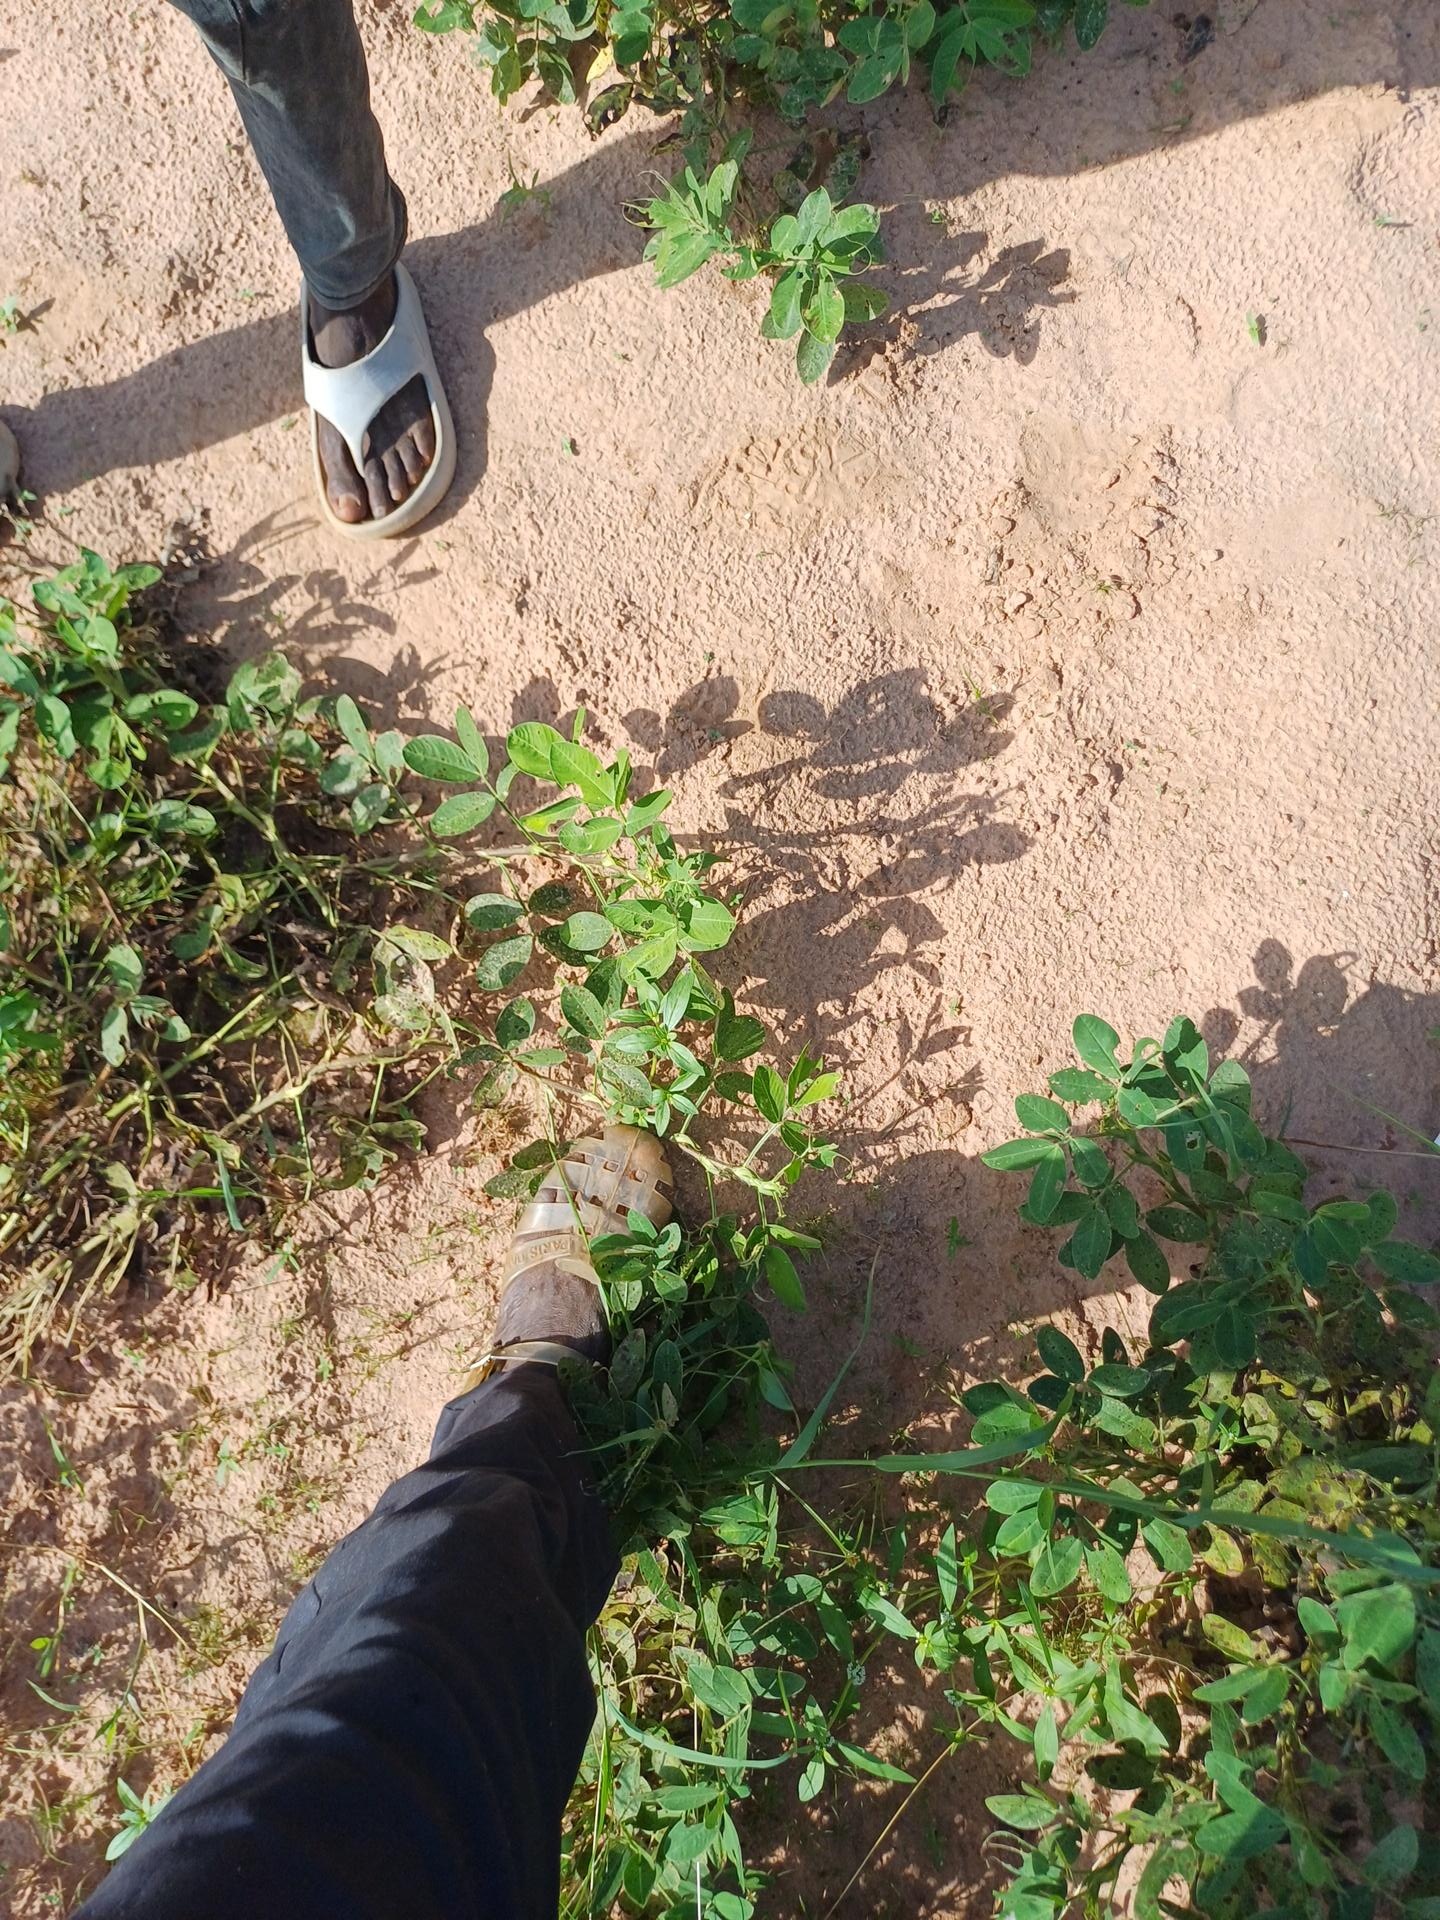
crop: groundnut
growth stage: flowering
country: Senegal
